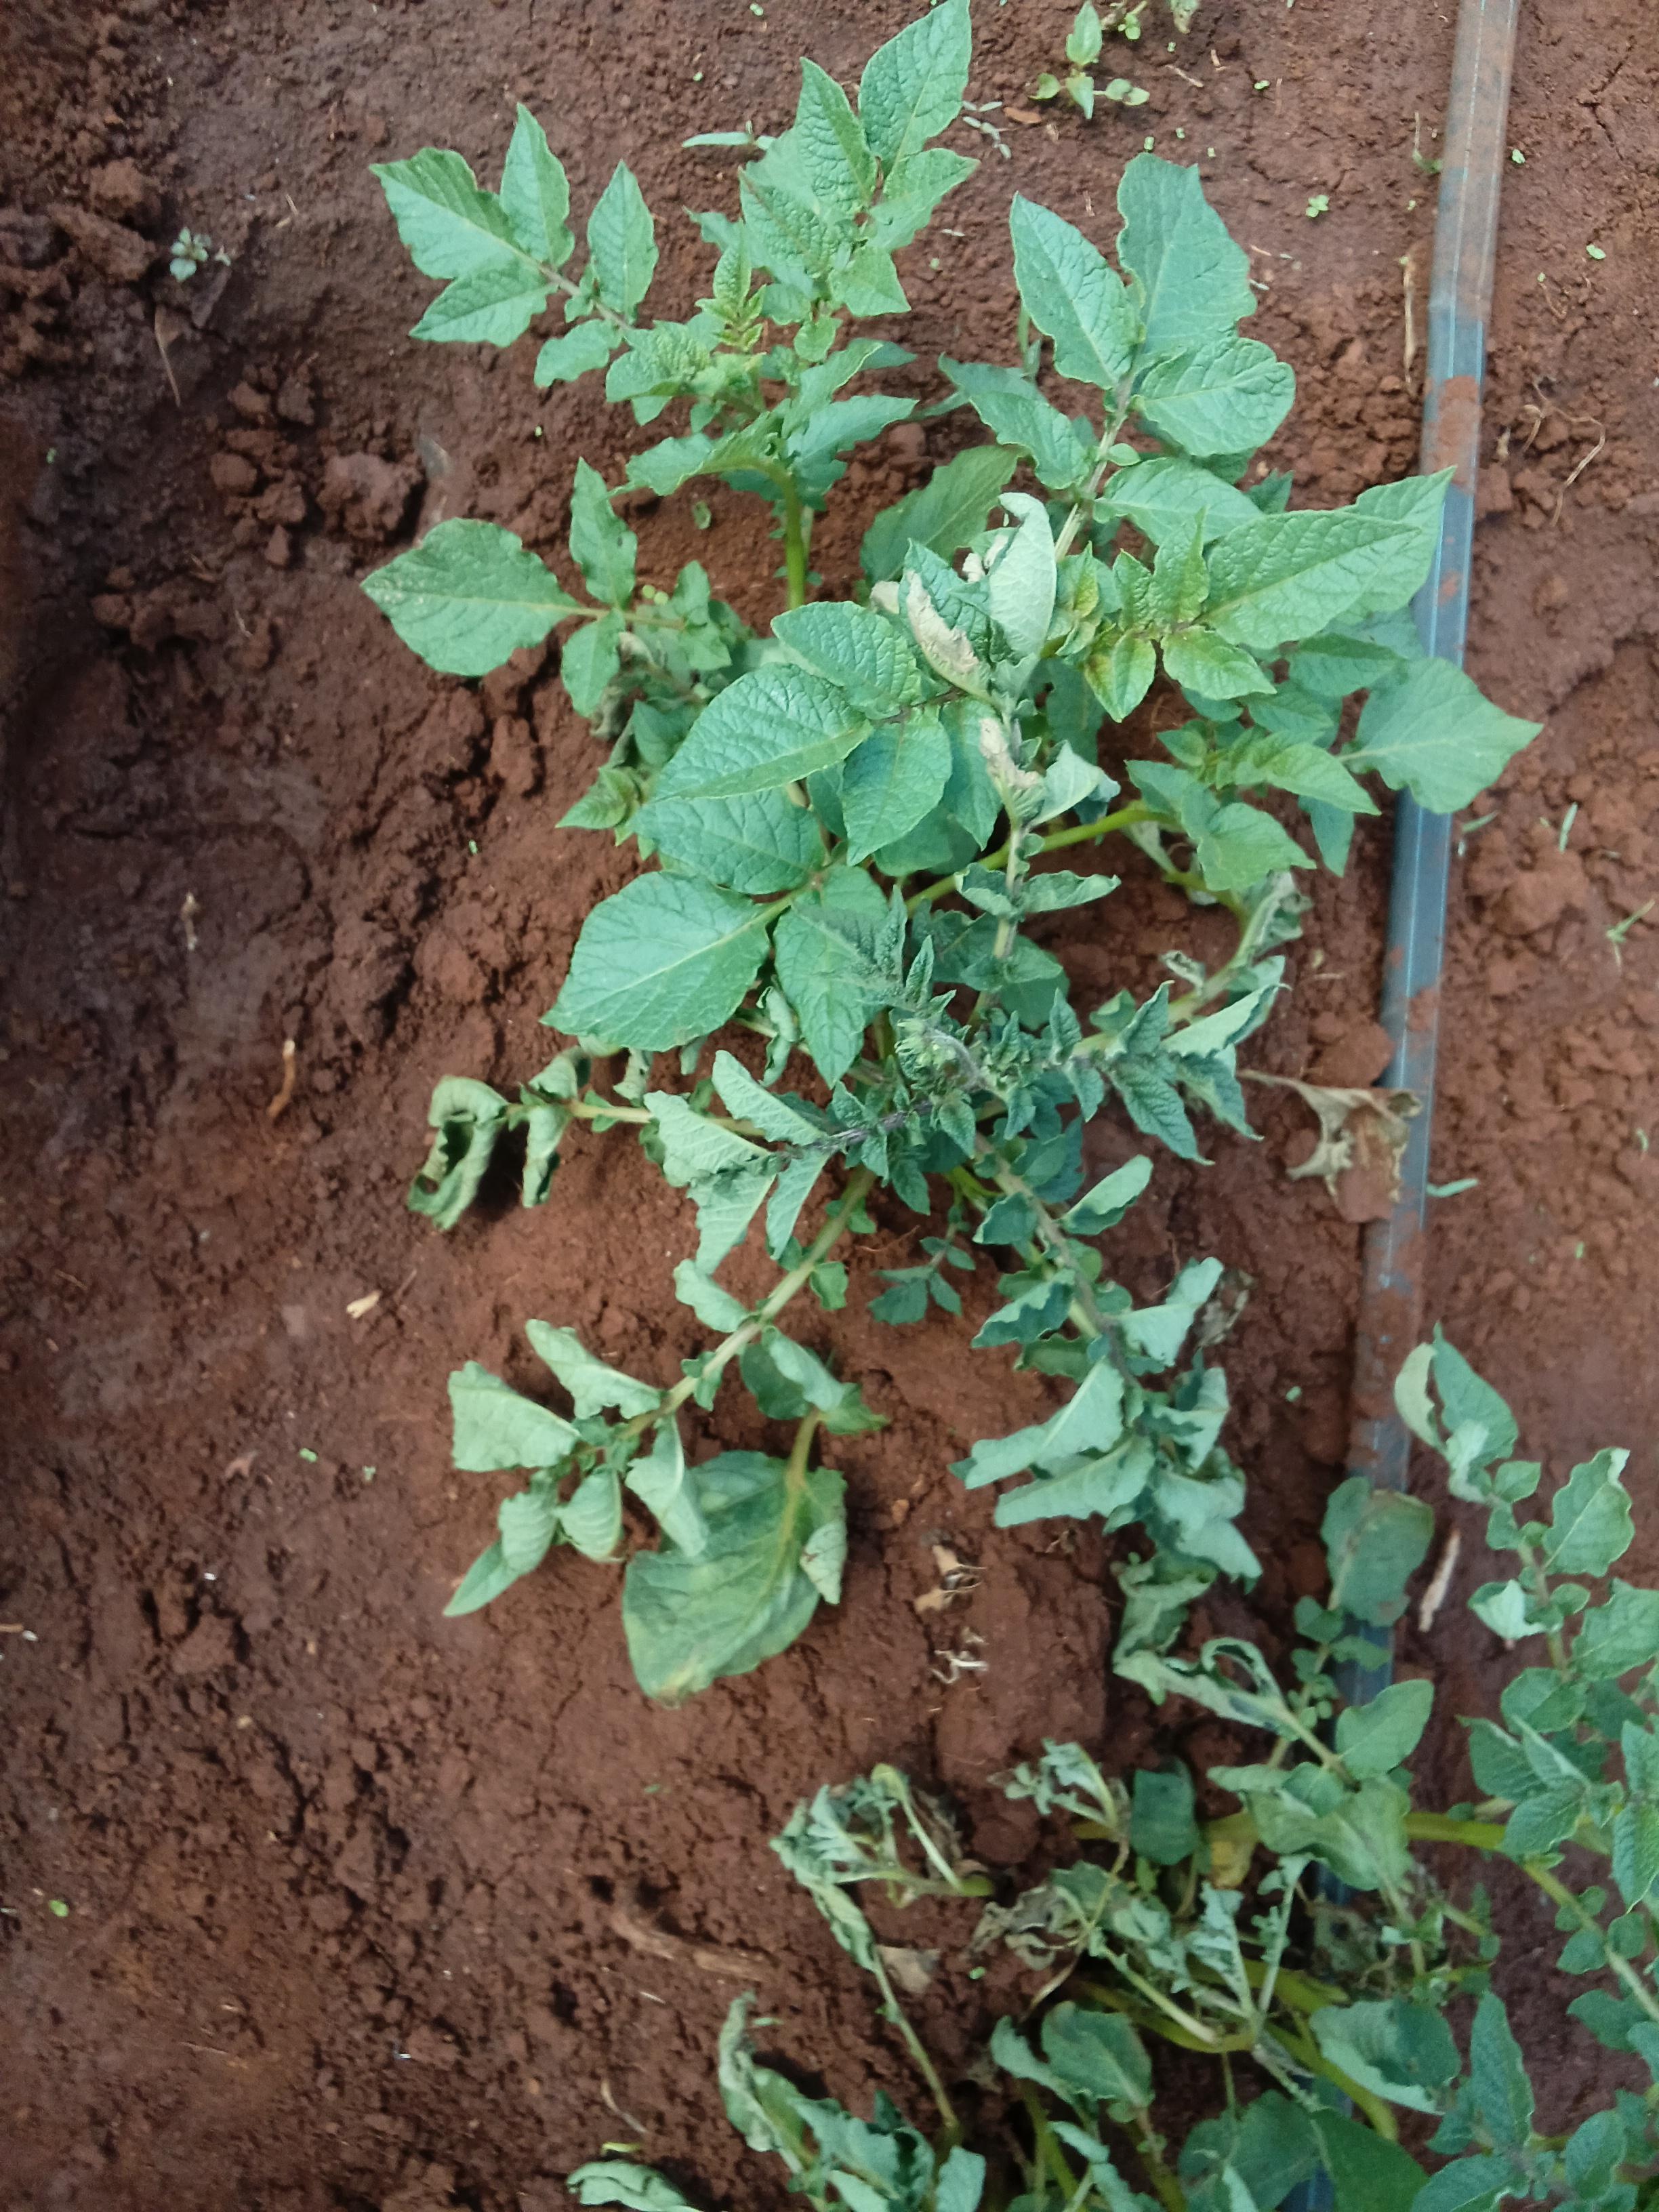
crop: potato
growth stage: vegetative
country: Kenya
